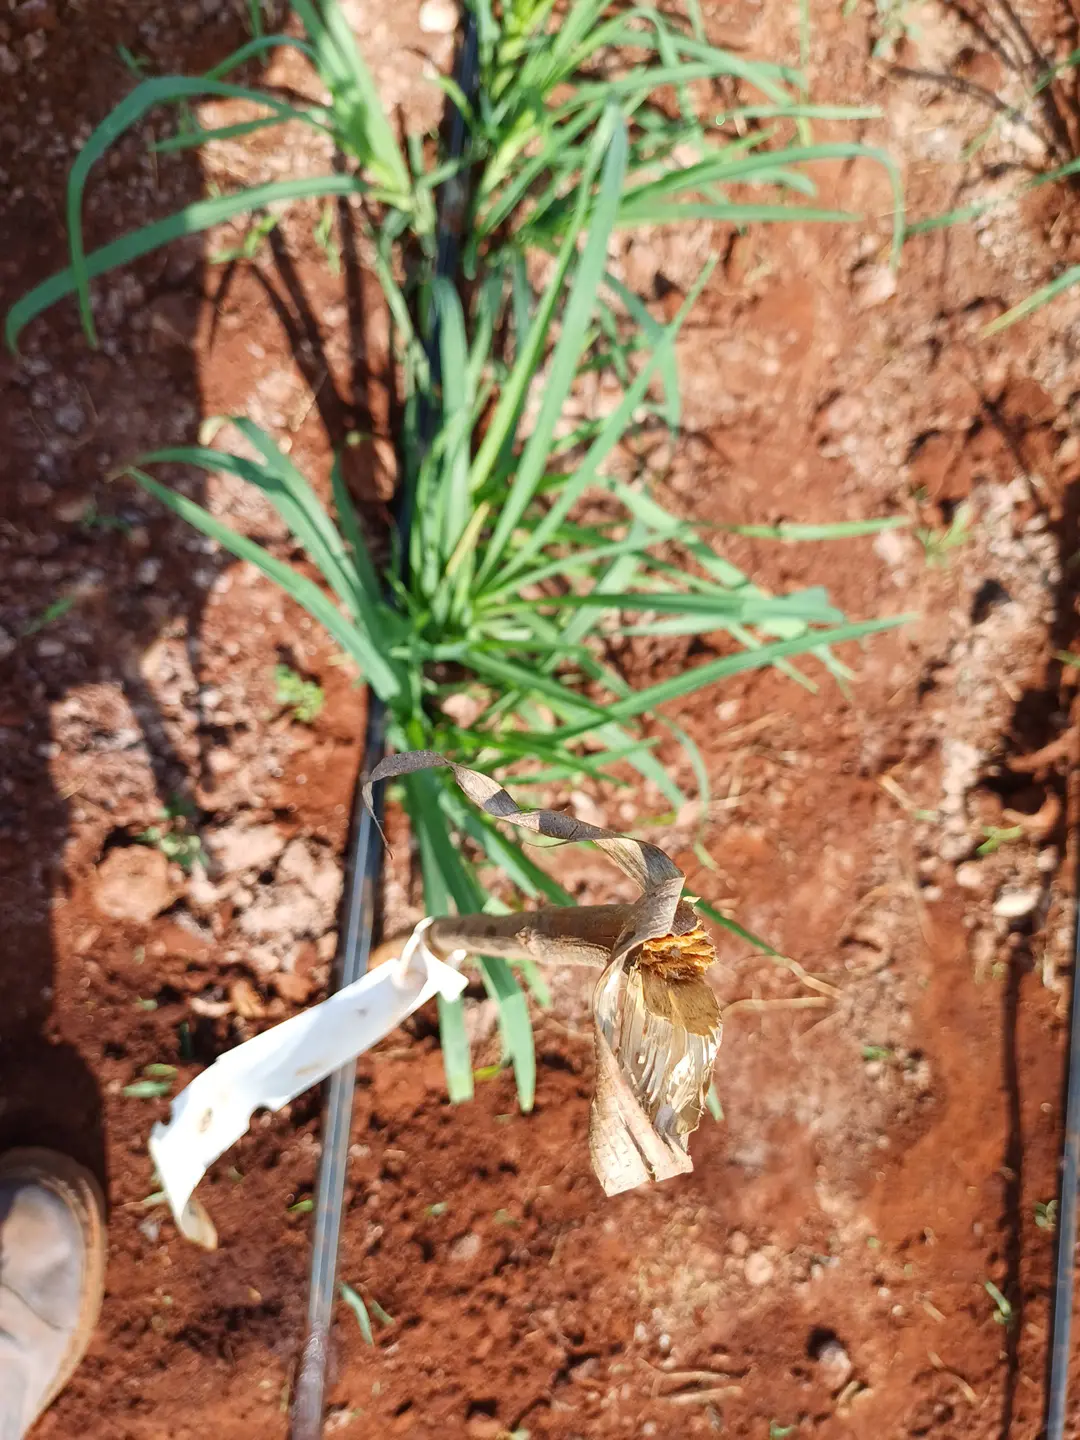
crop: finger millet
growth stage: elongation stem
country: Kenya
